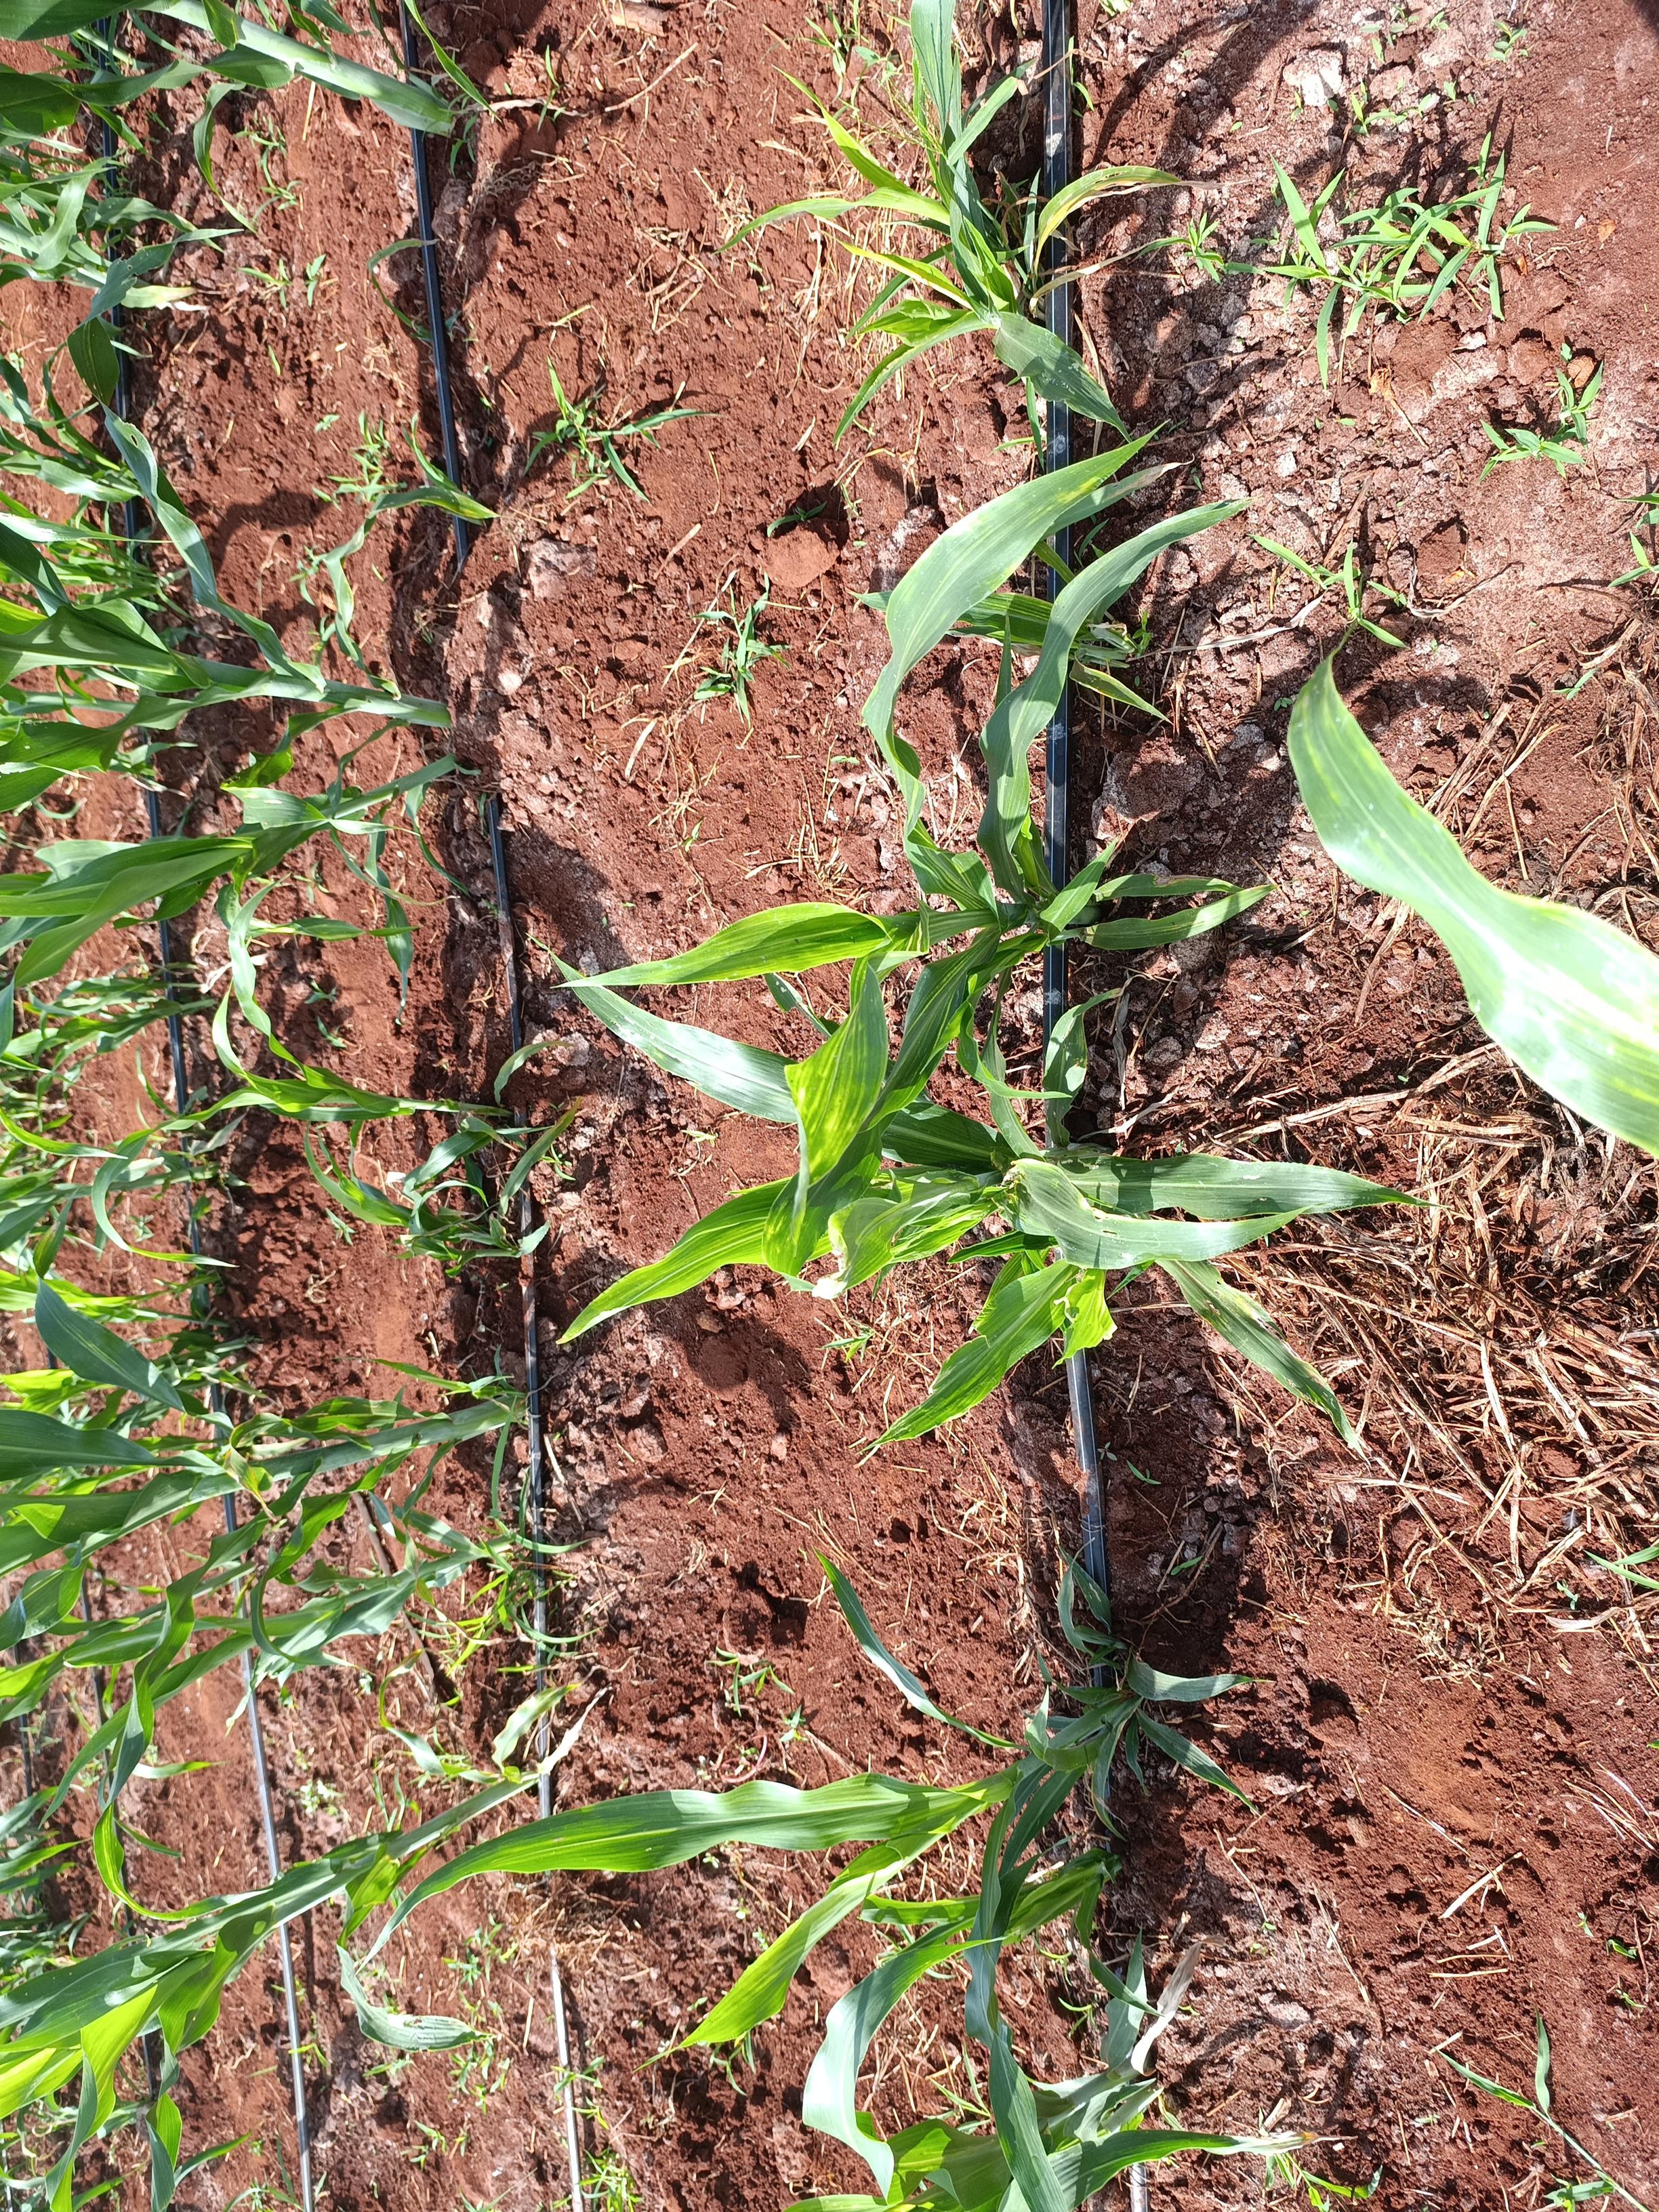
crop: sorghum
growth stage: elongation stem
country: Kenya
